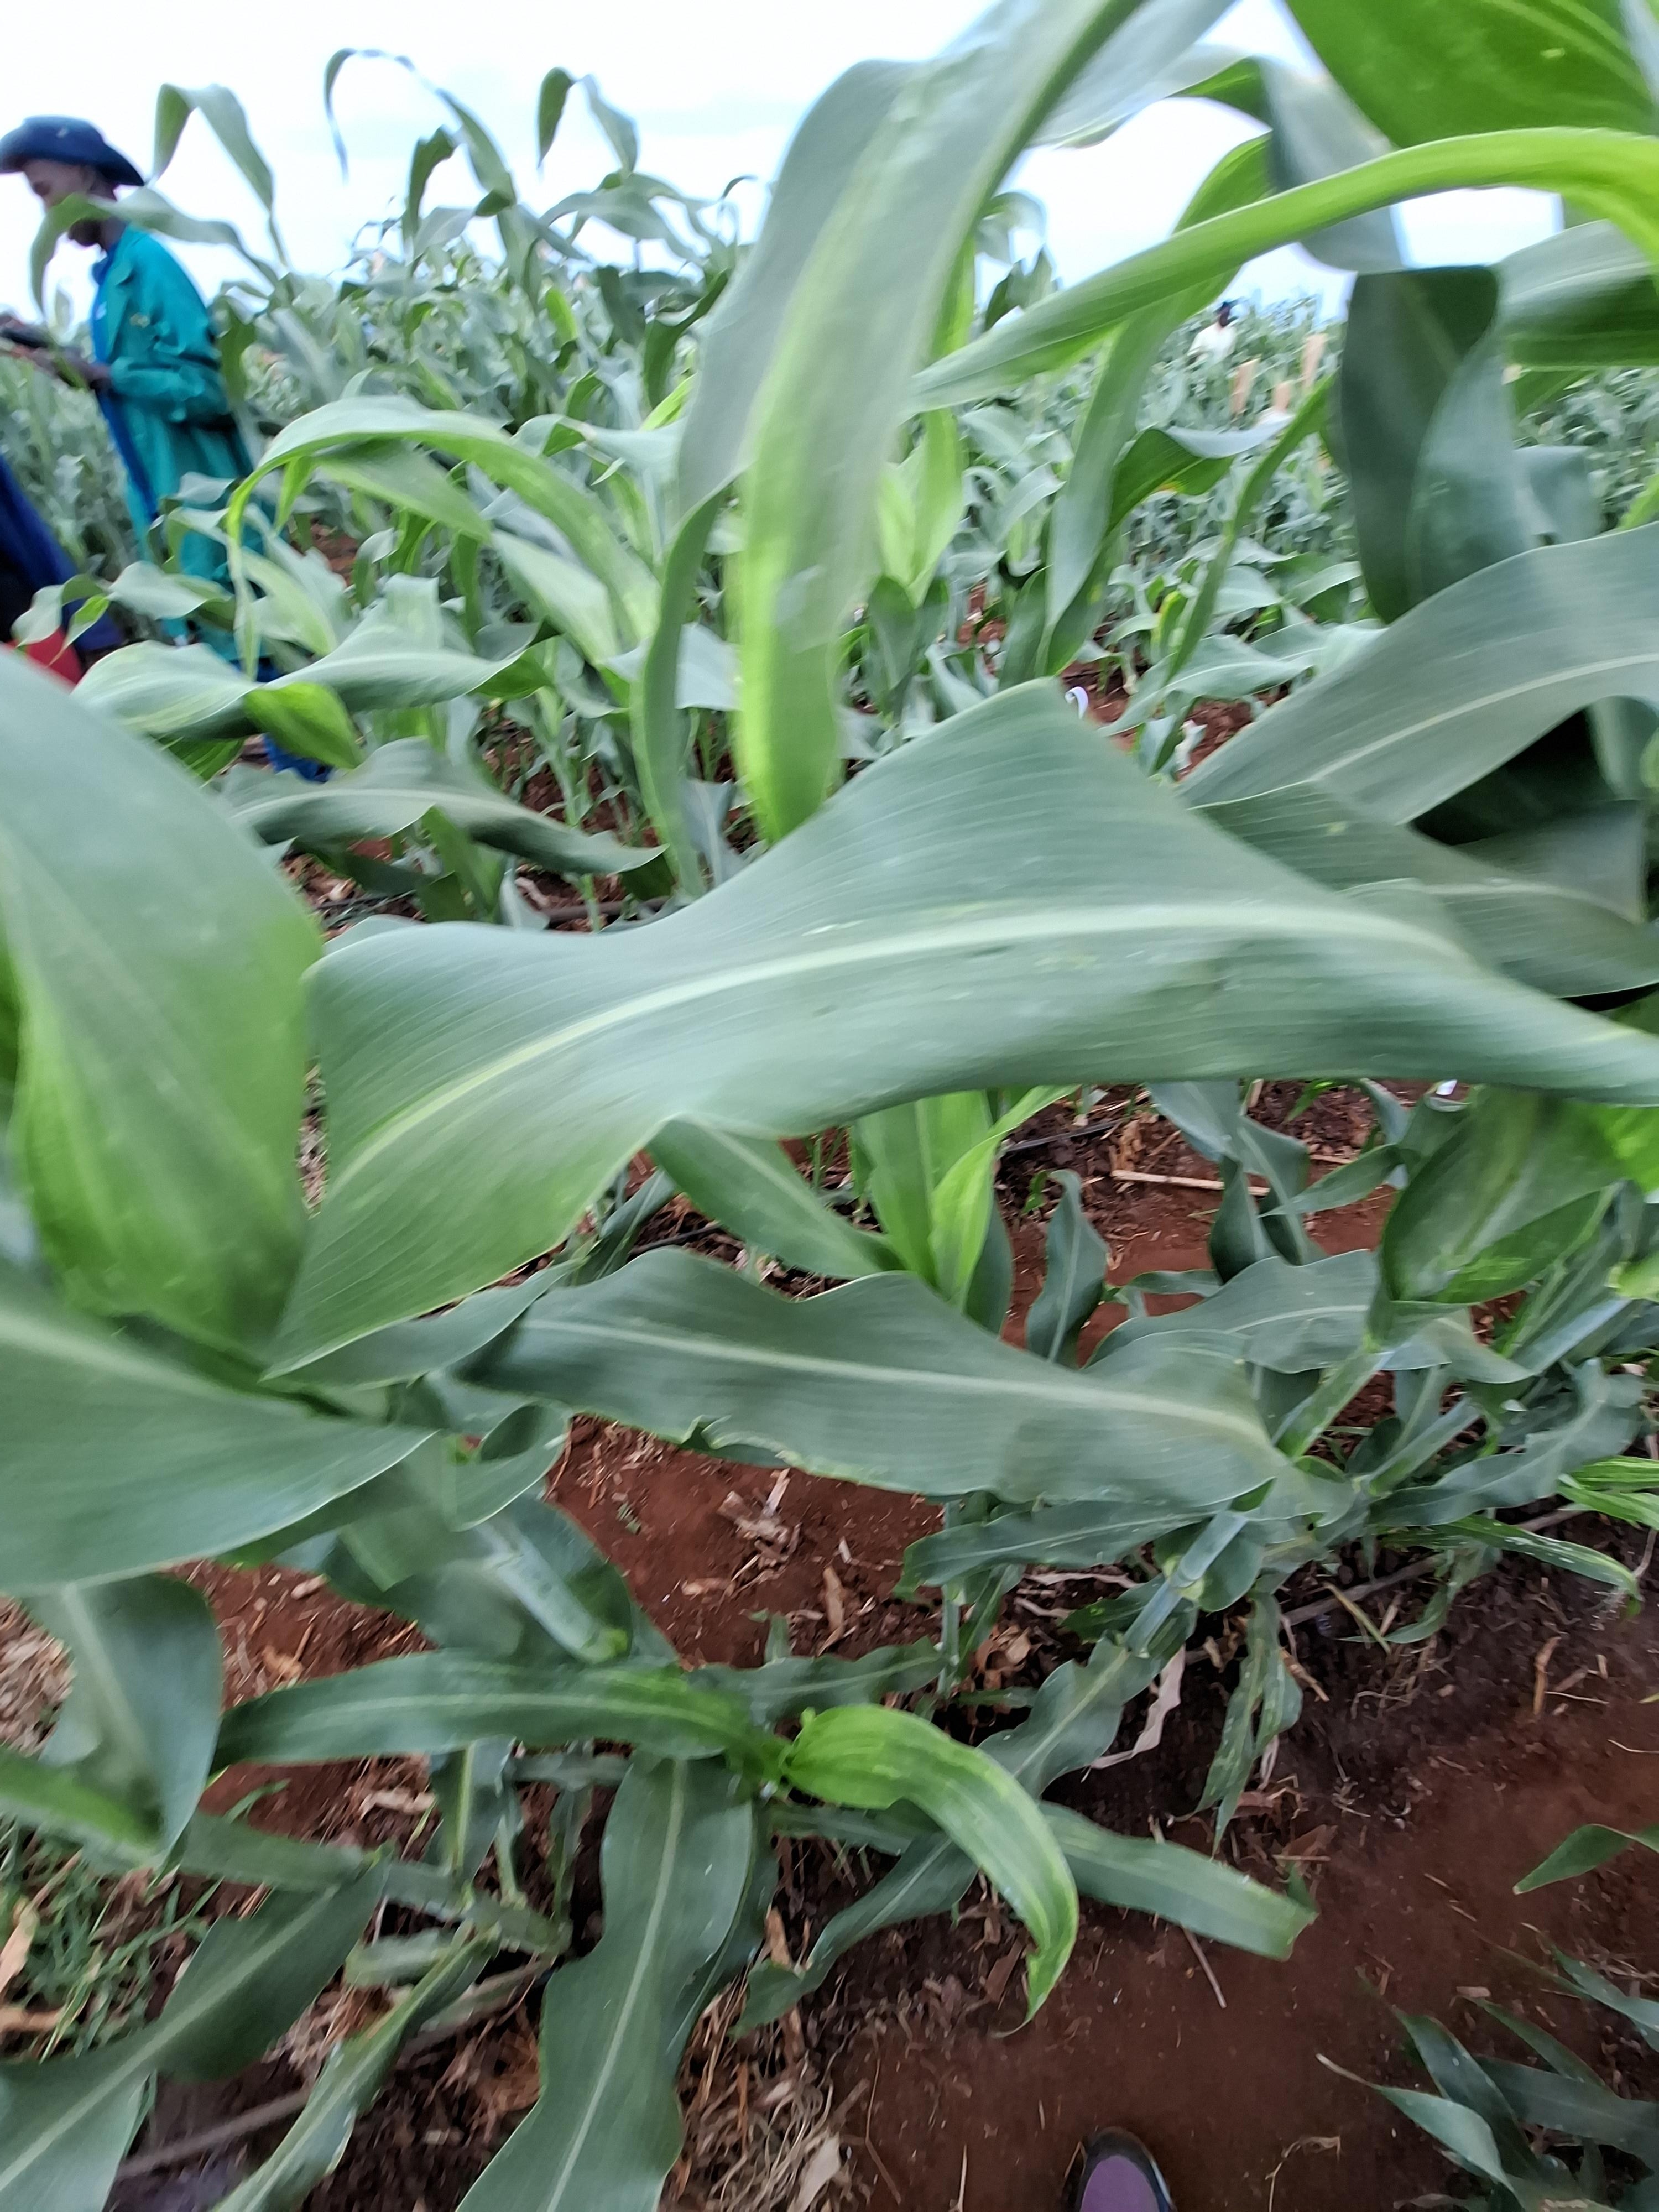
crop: sorghum
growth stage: vegetative
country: Kenya
